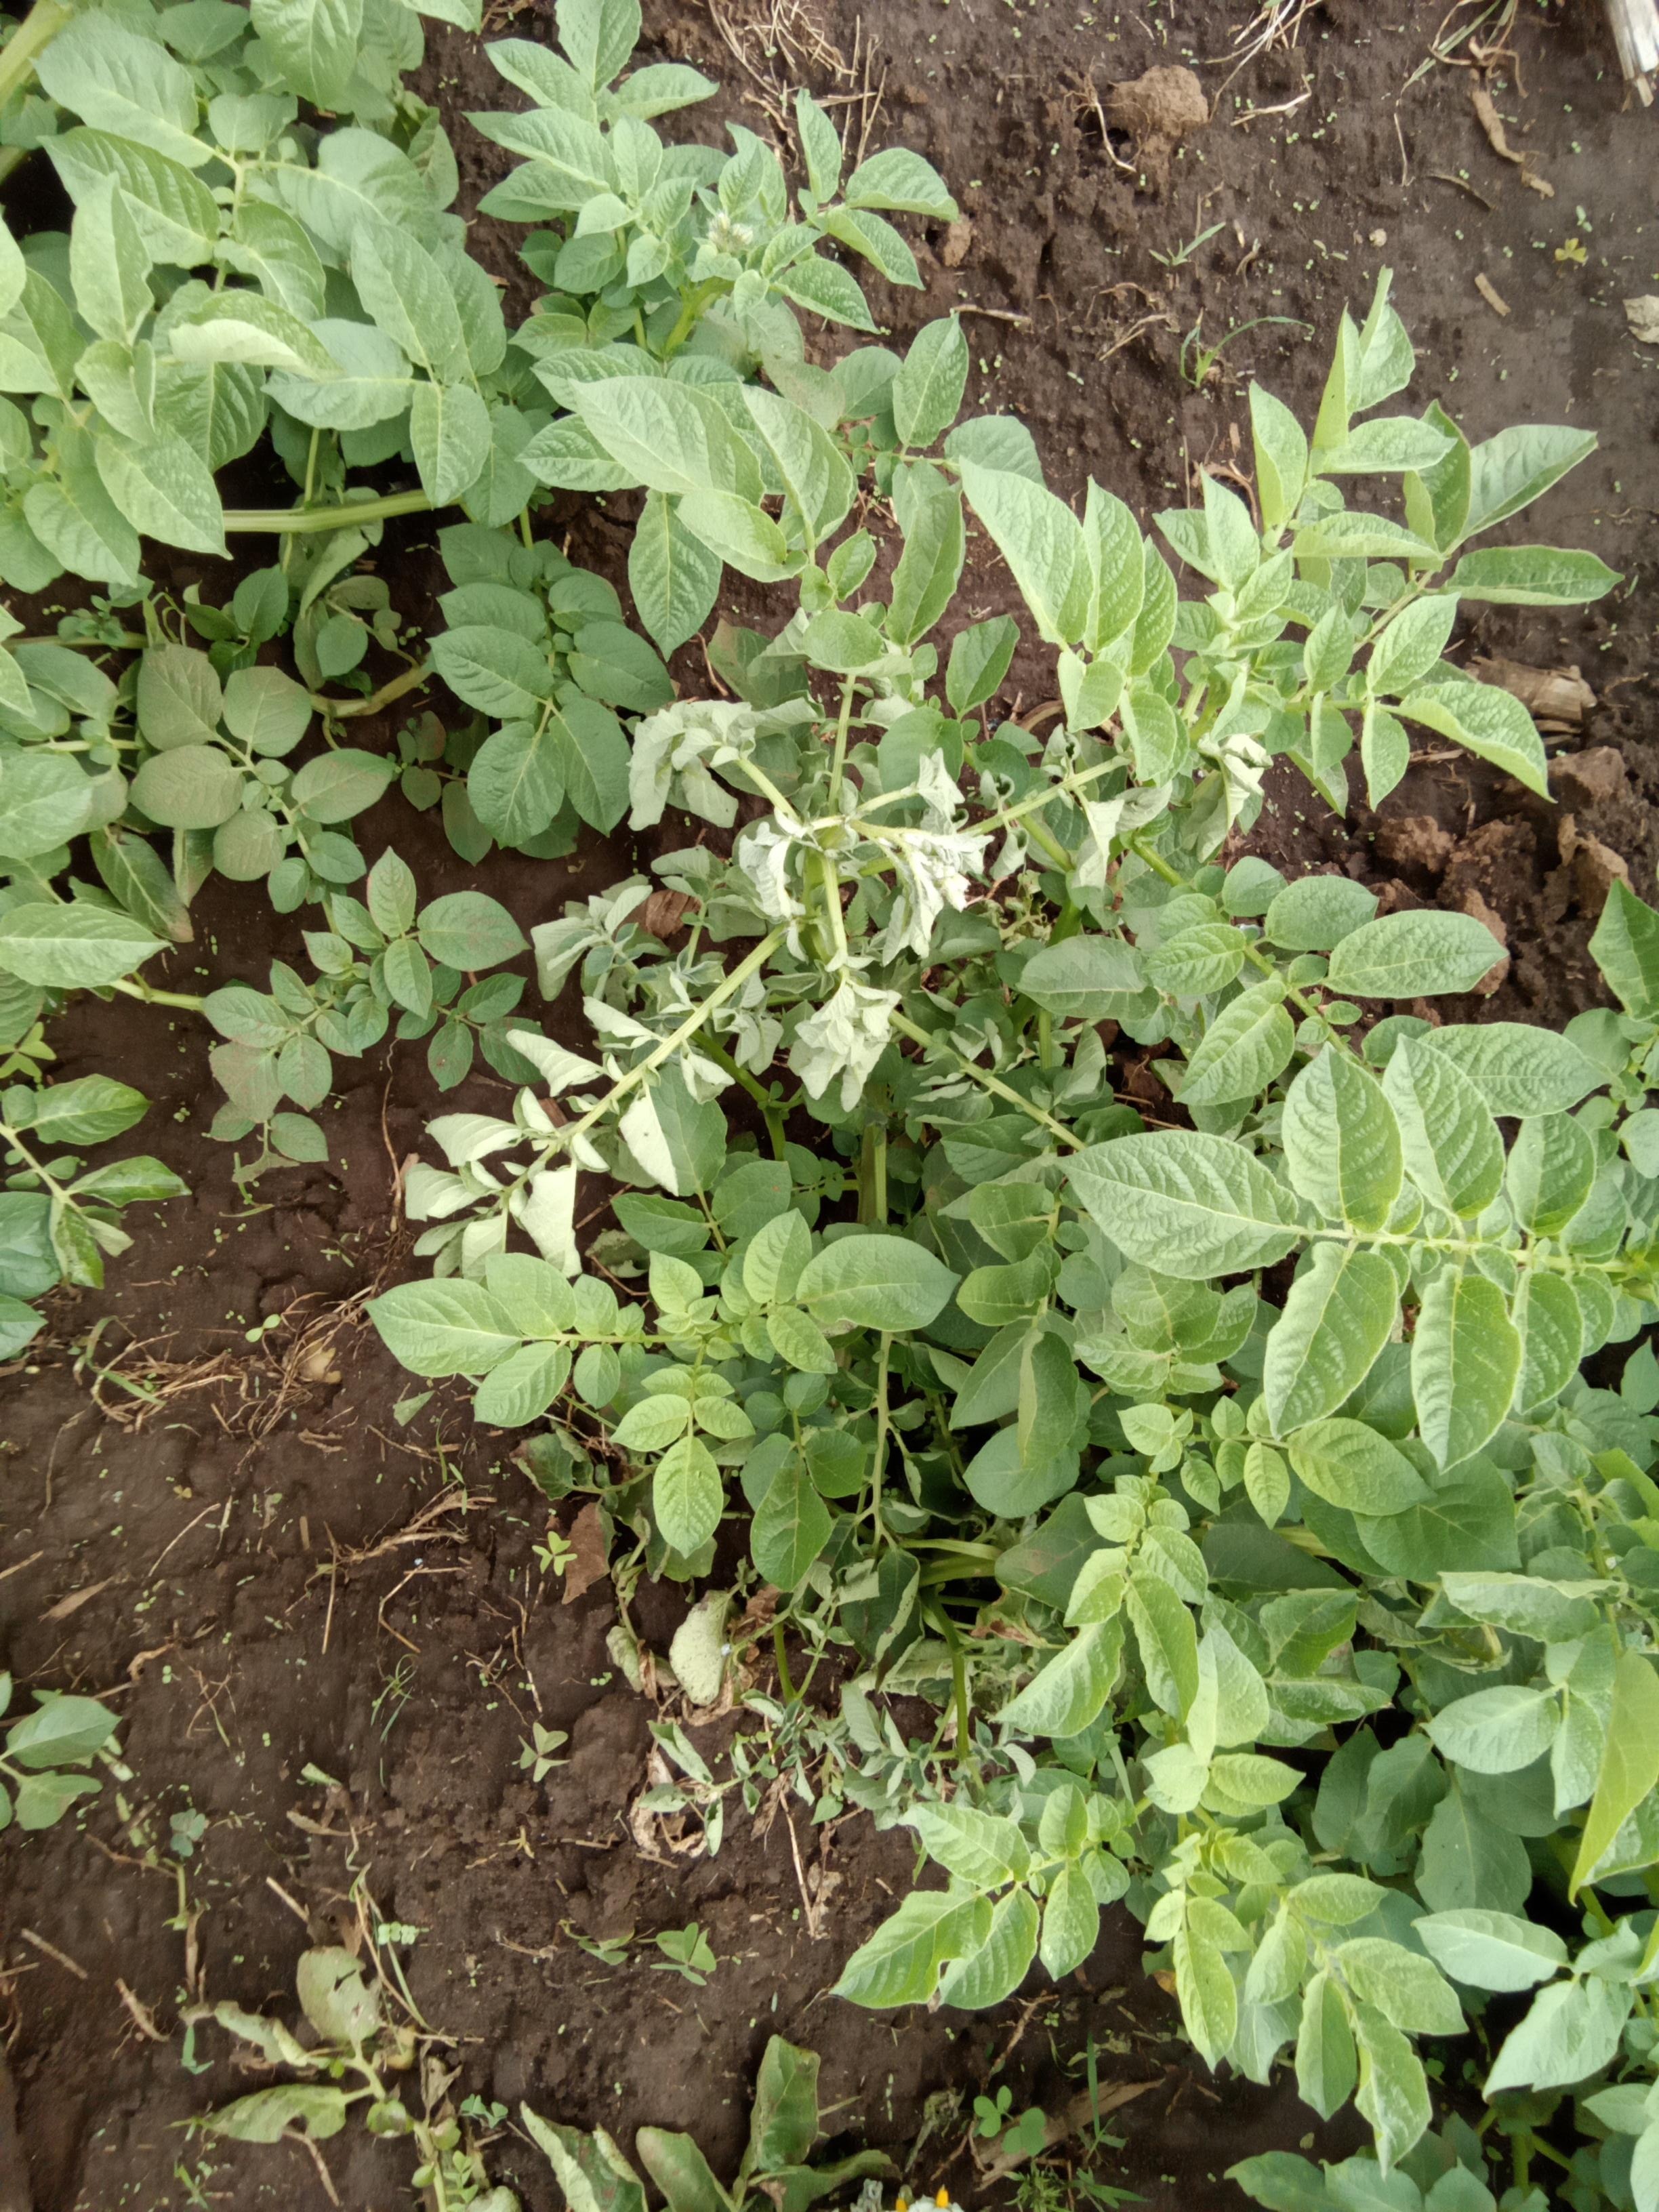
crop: potato
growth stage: flowering
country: Kenya
